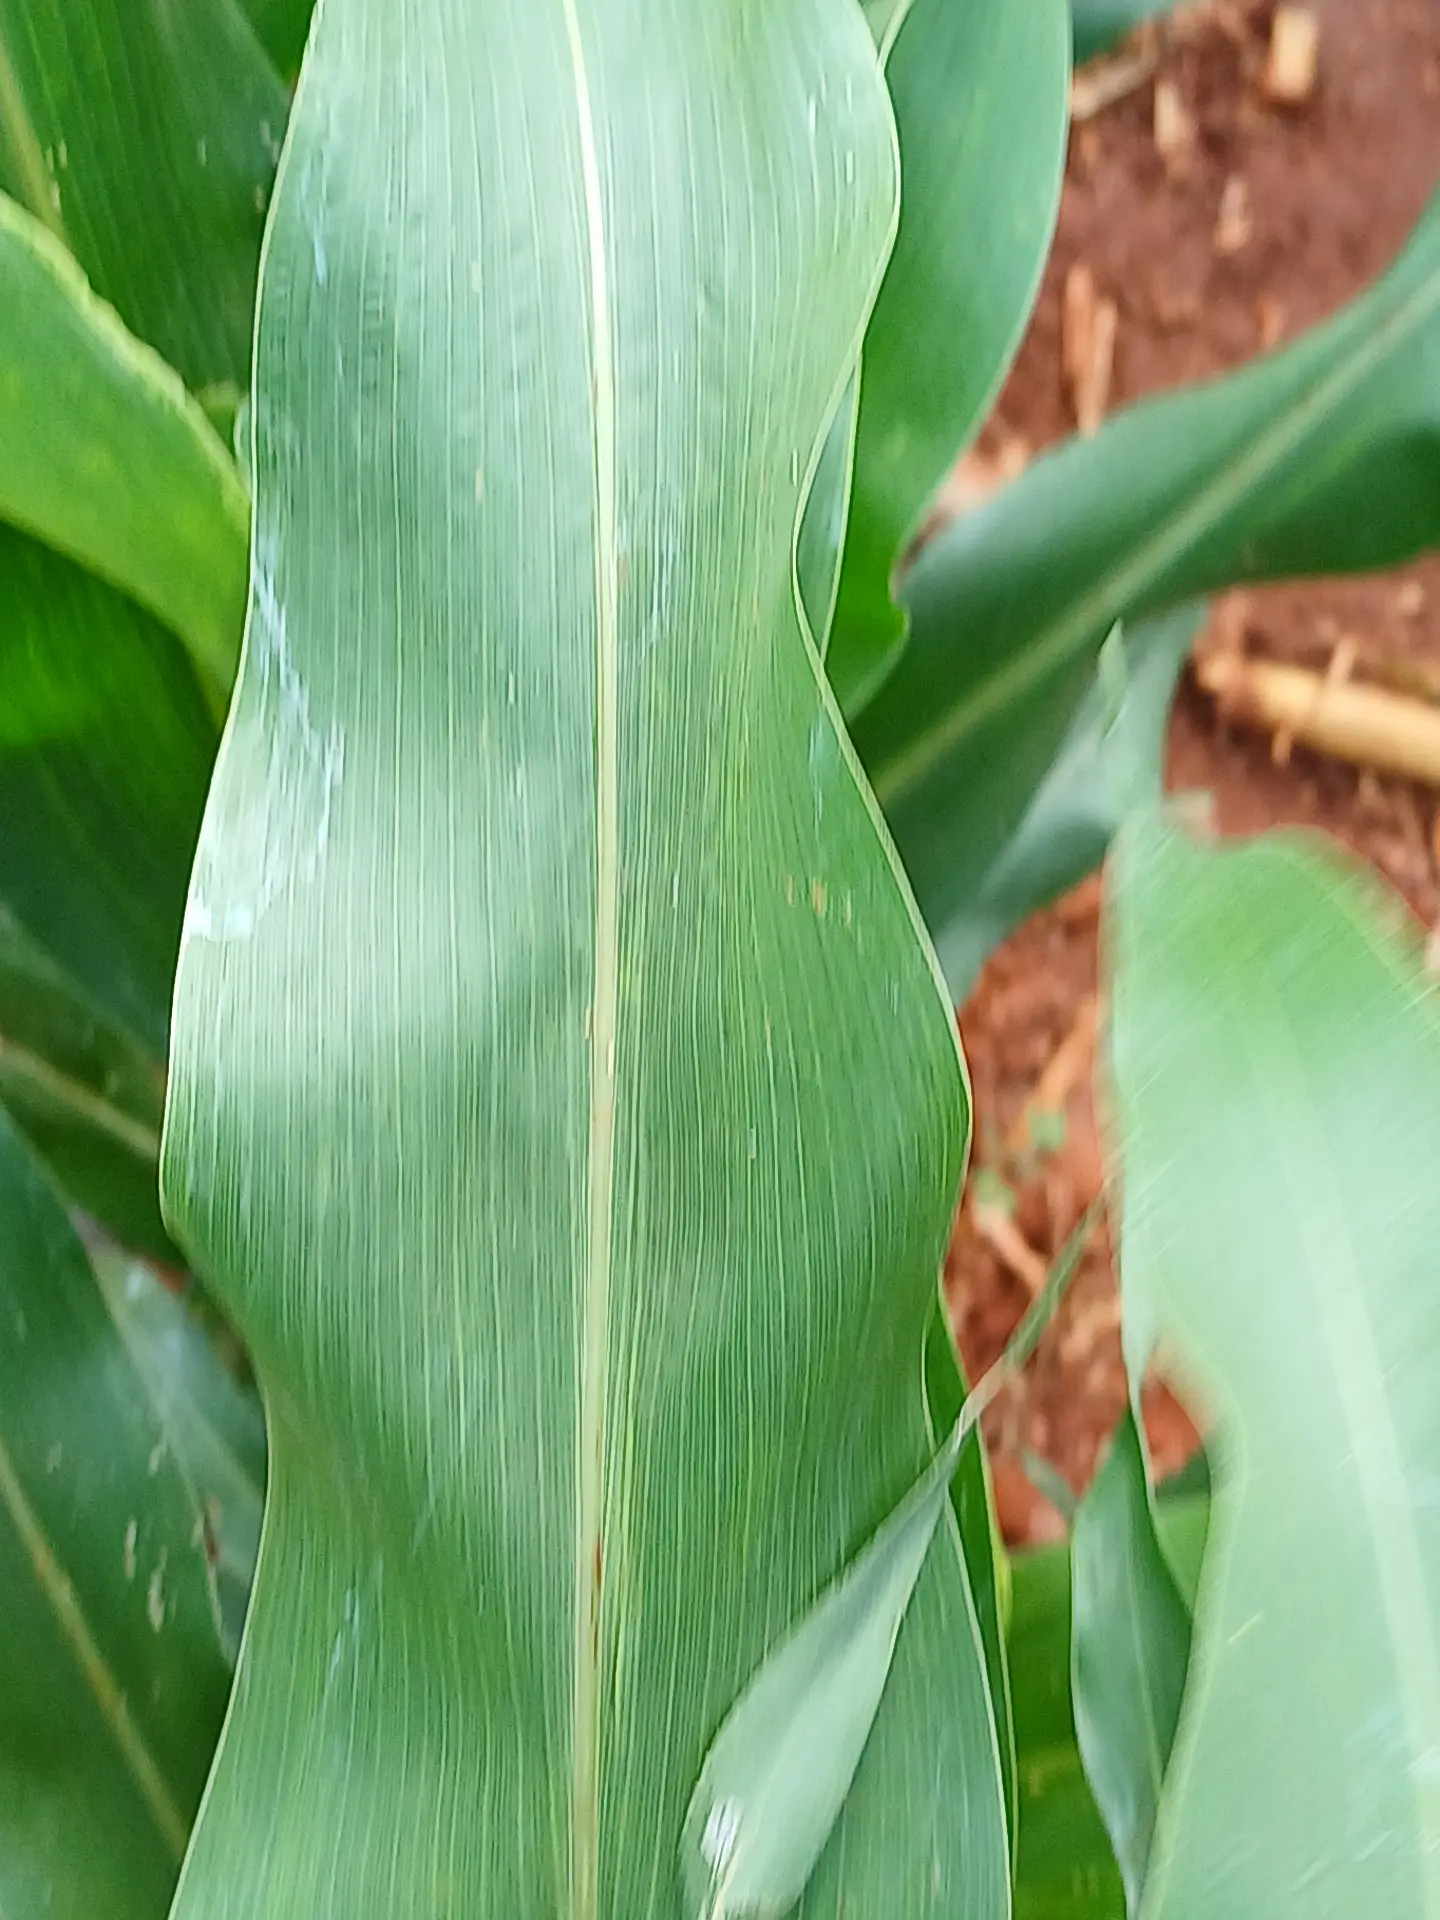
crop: sorghum
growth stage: vegetative
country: Kenya
